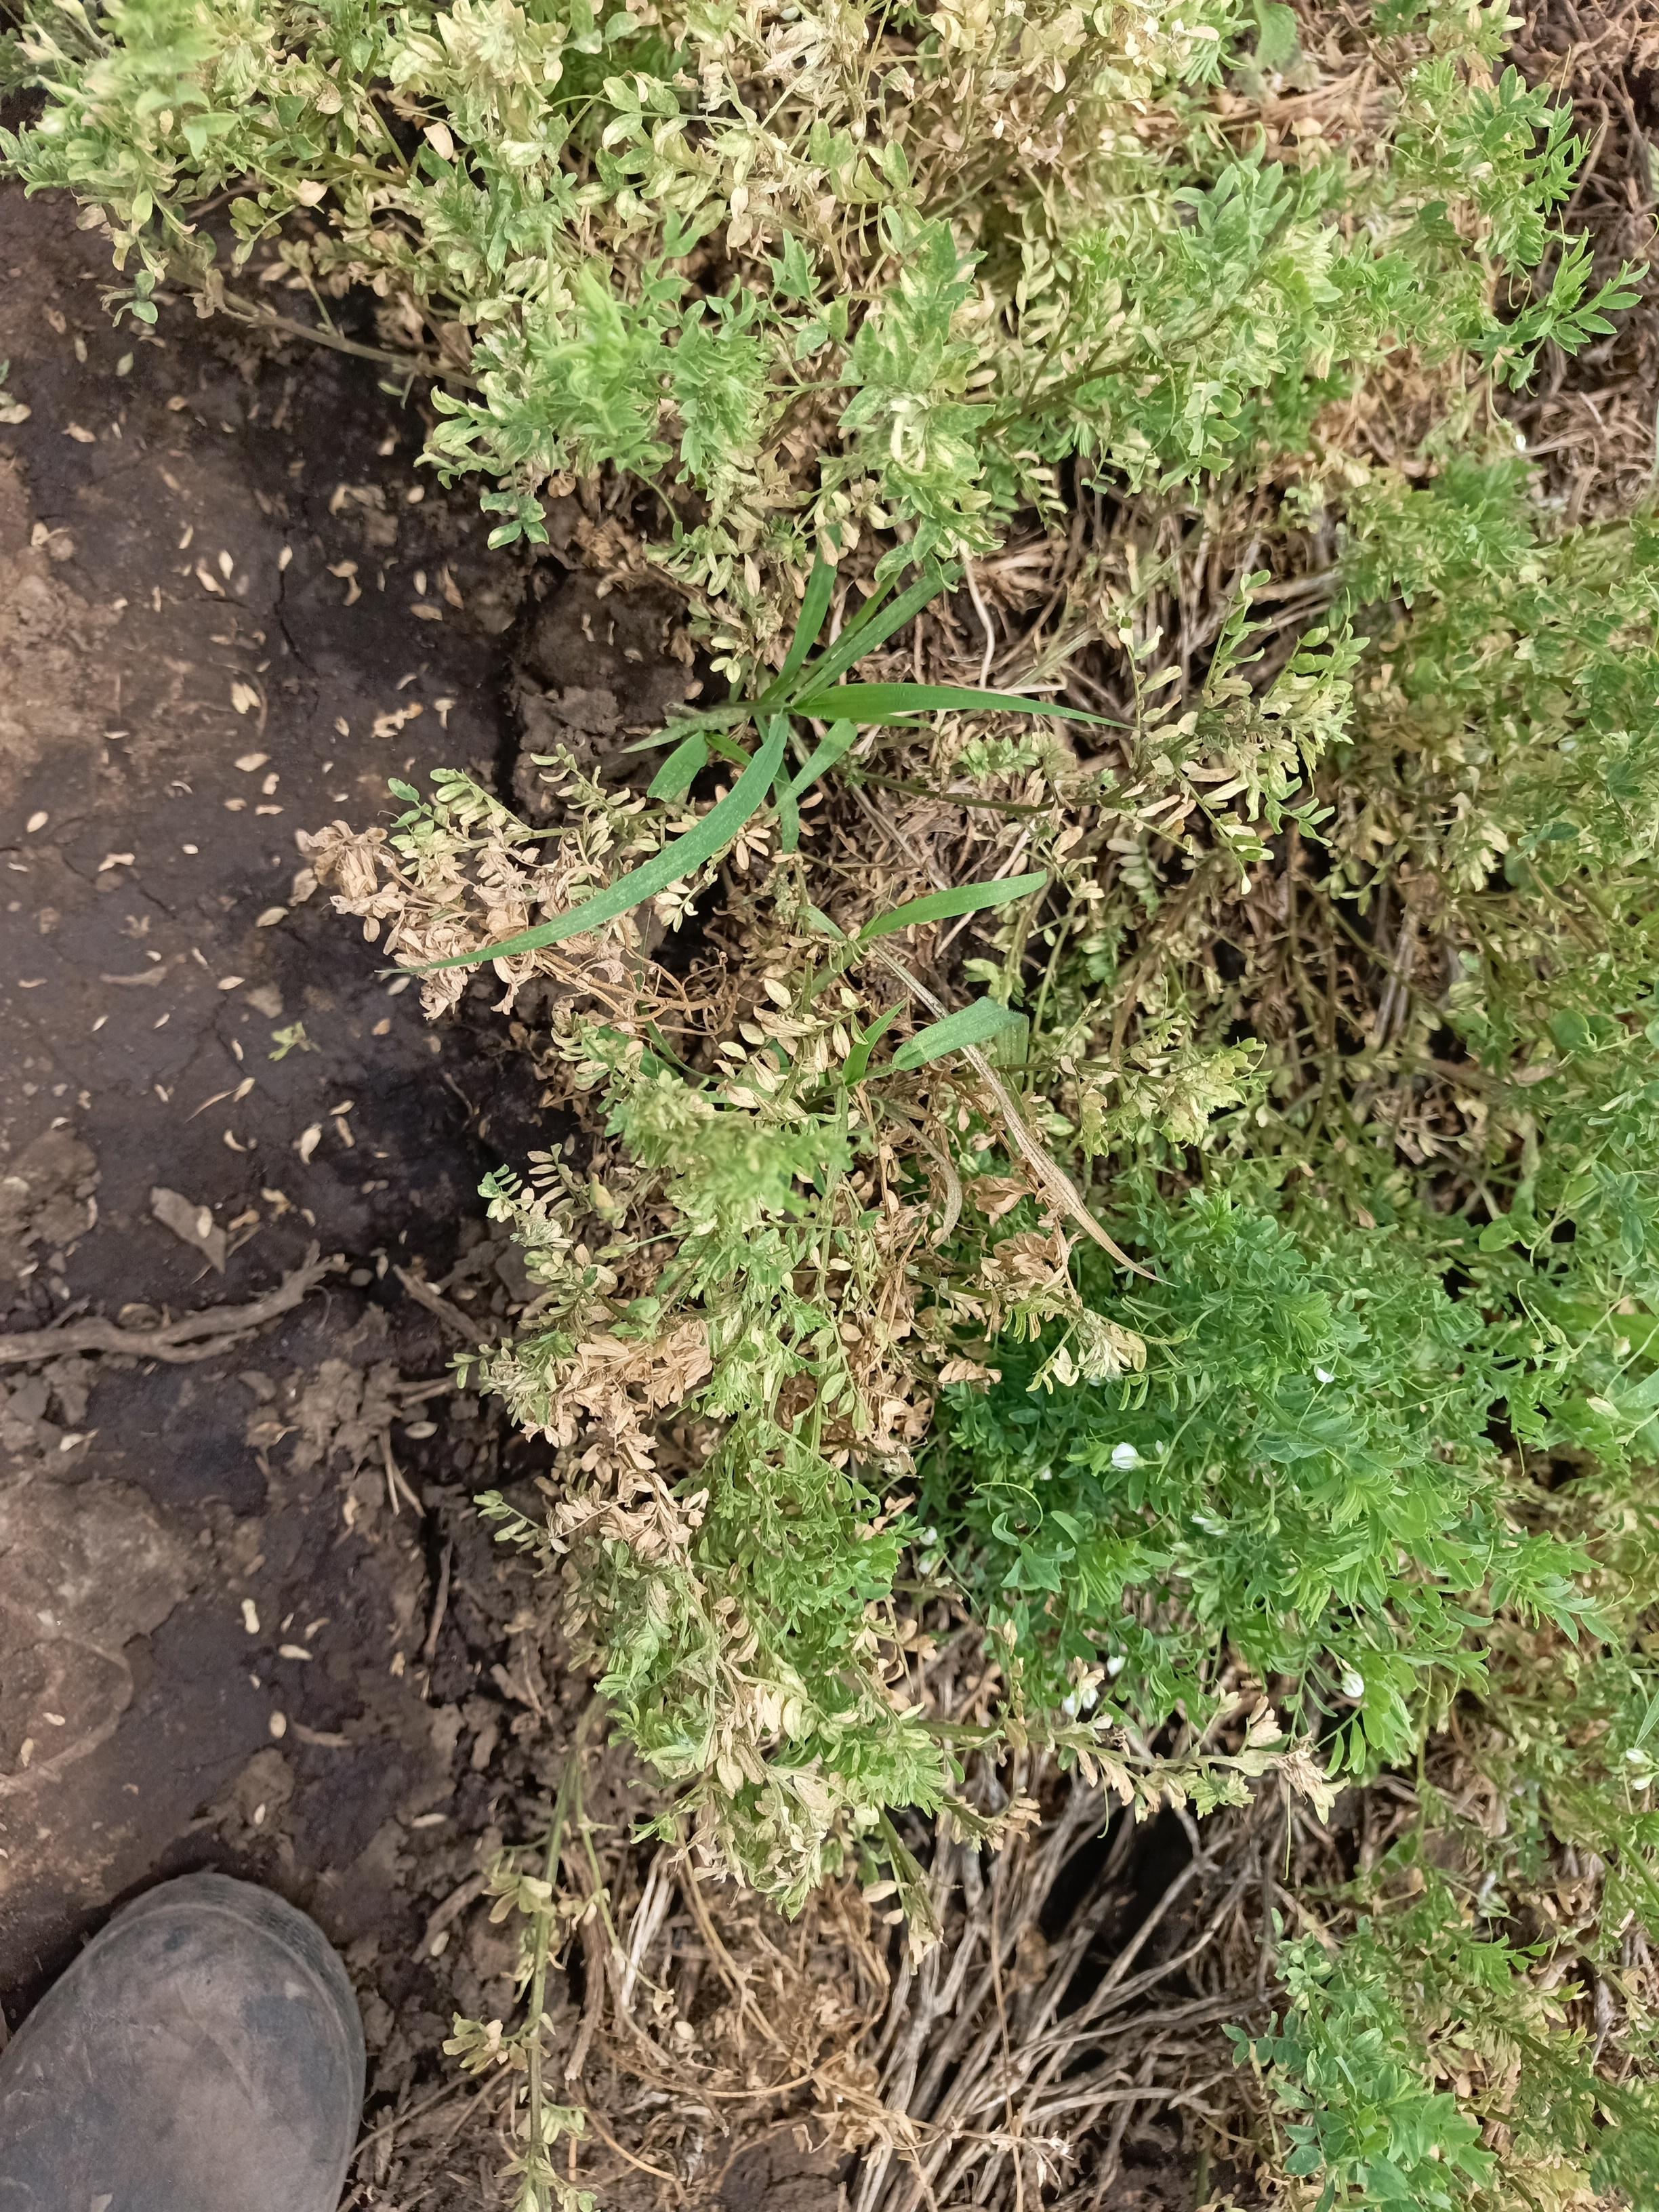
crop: lentil
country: Tanzania
